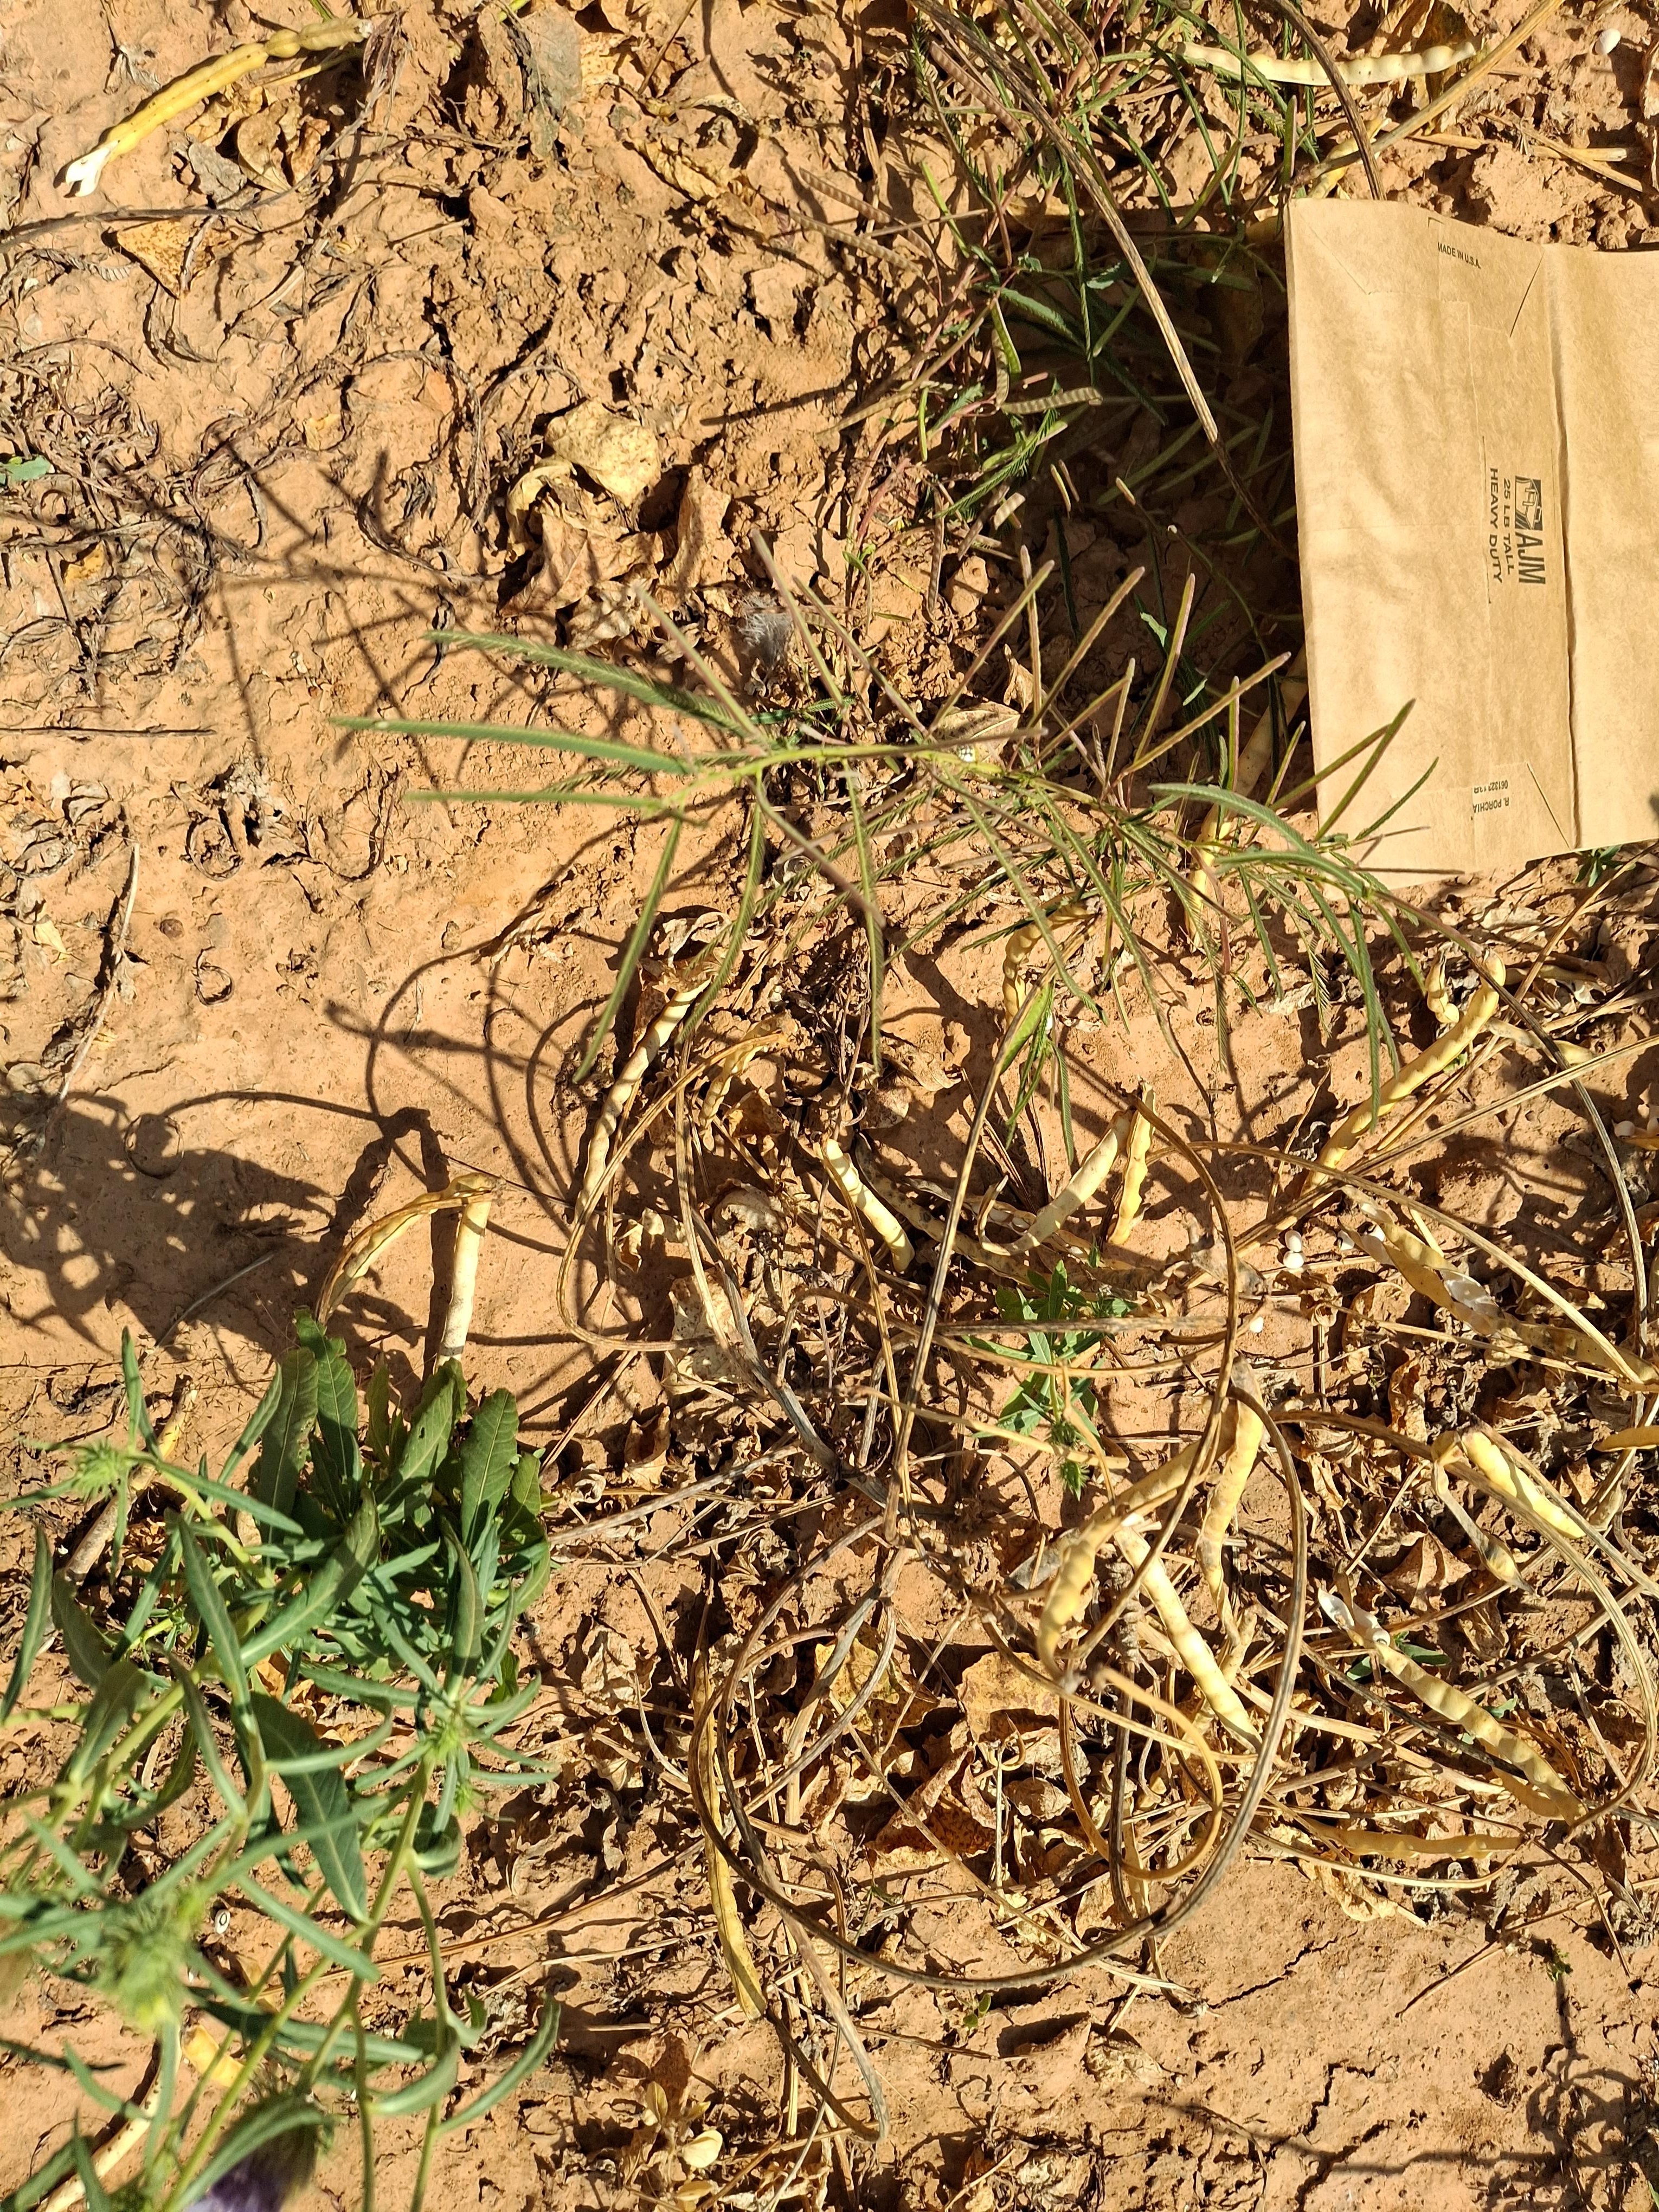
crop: cowpea
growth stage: maturity
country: Nigeria
